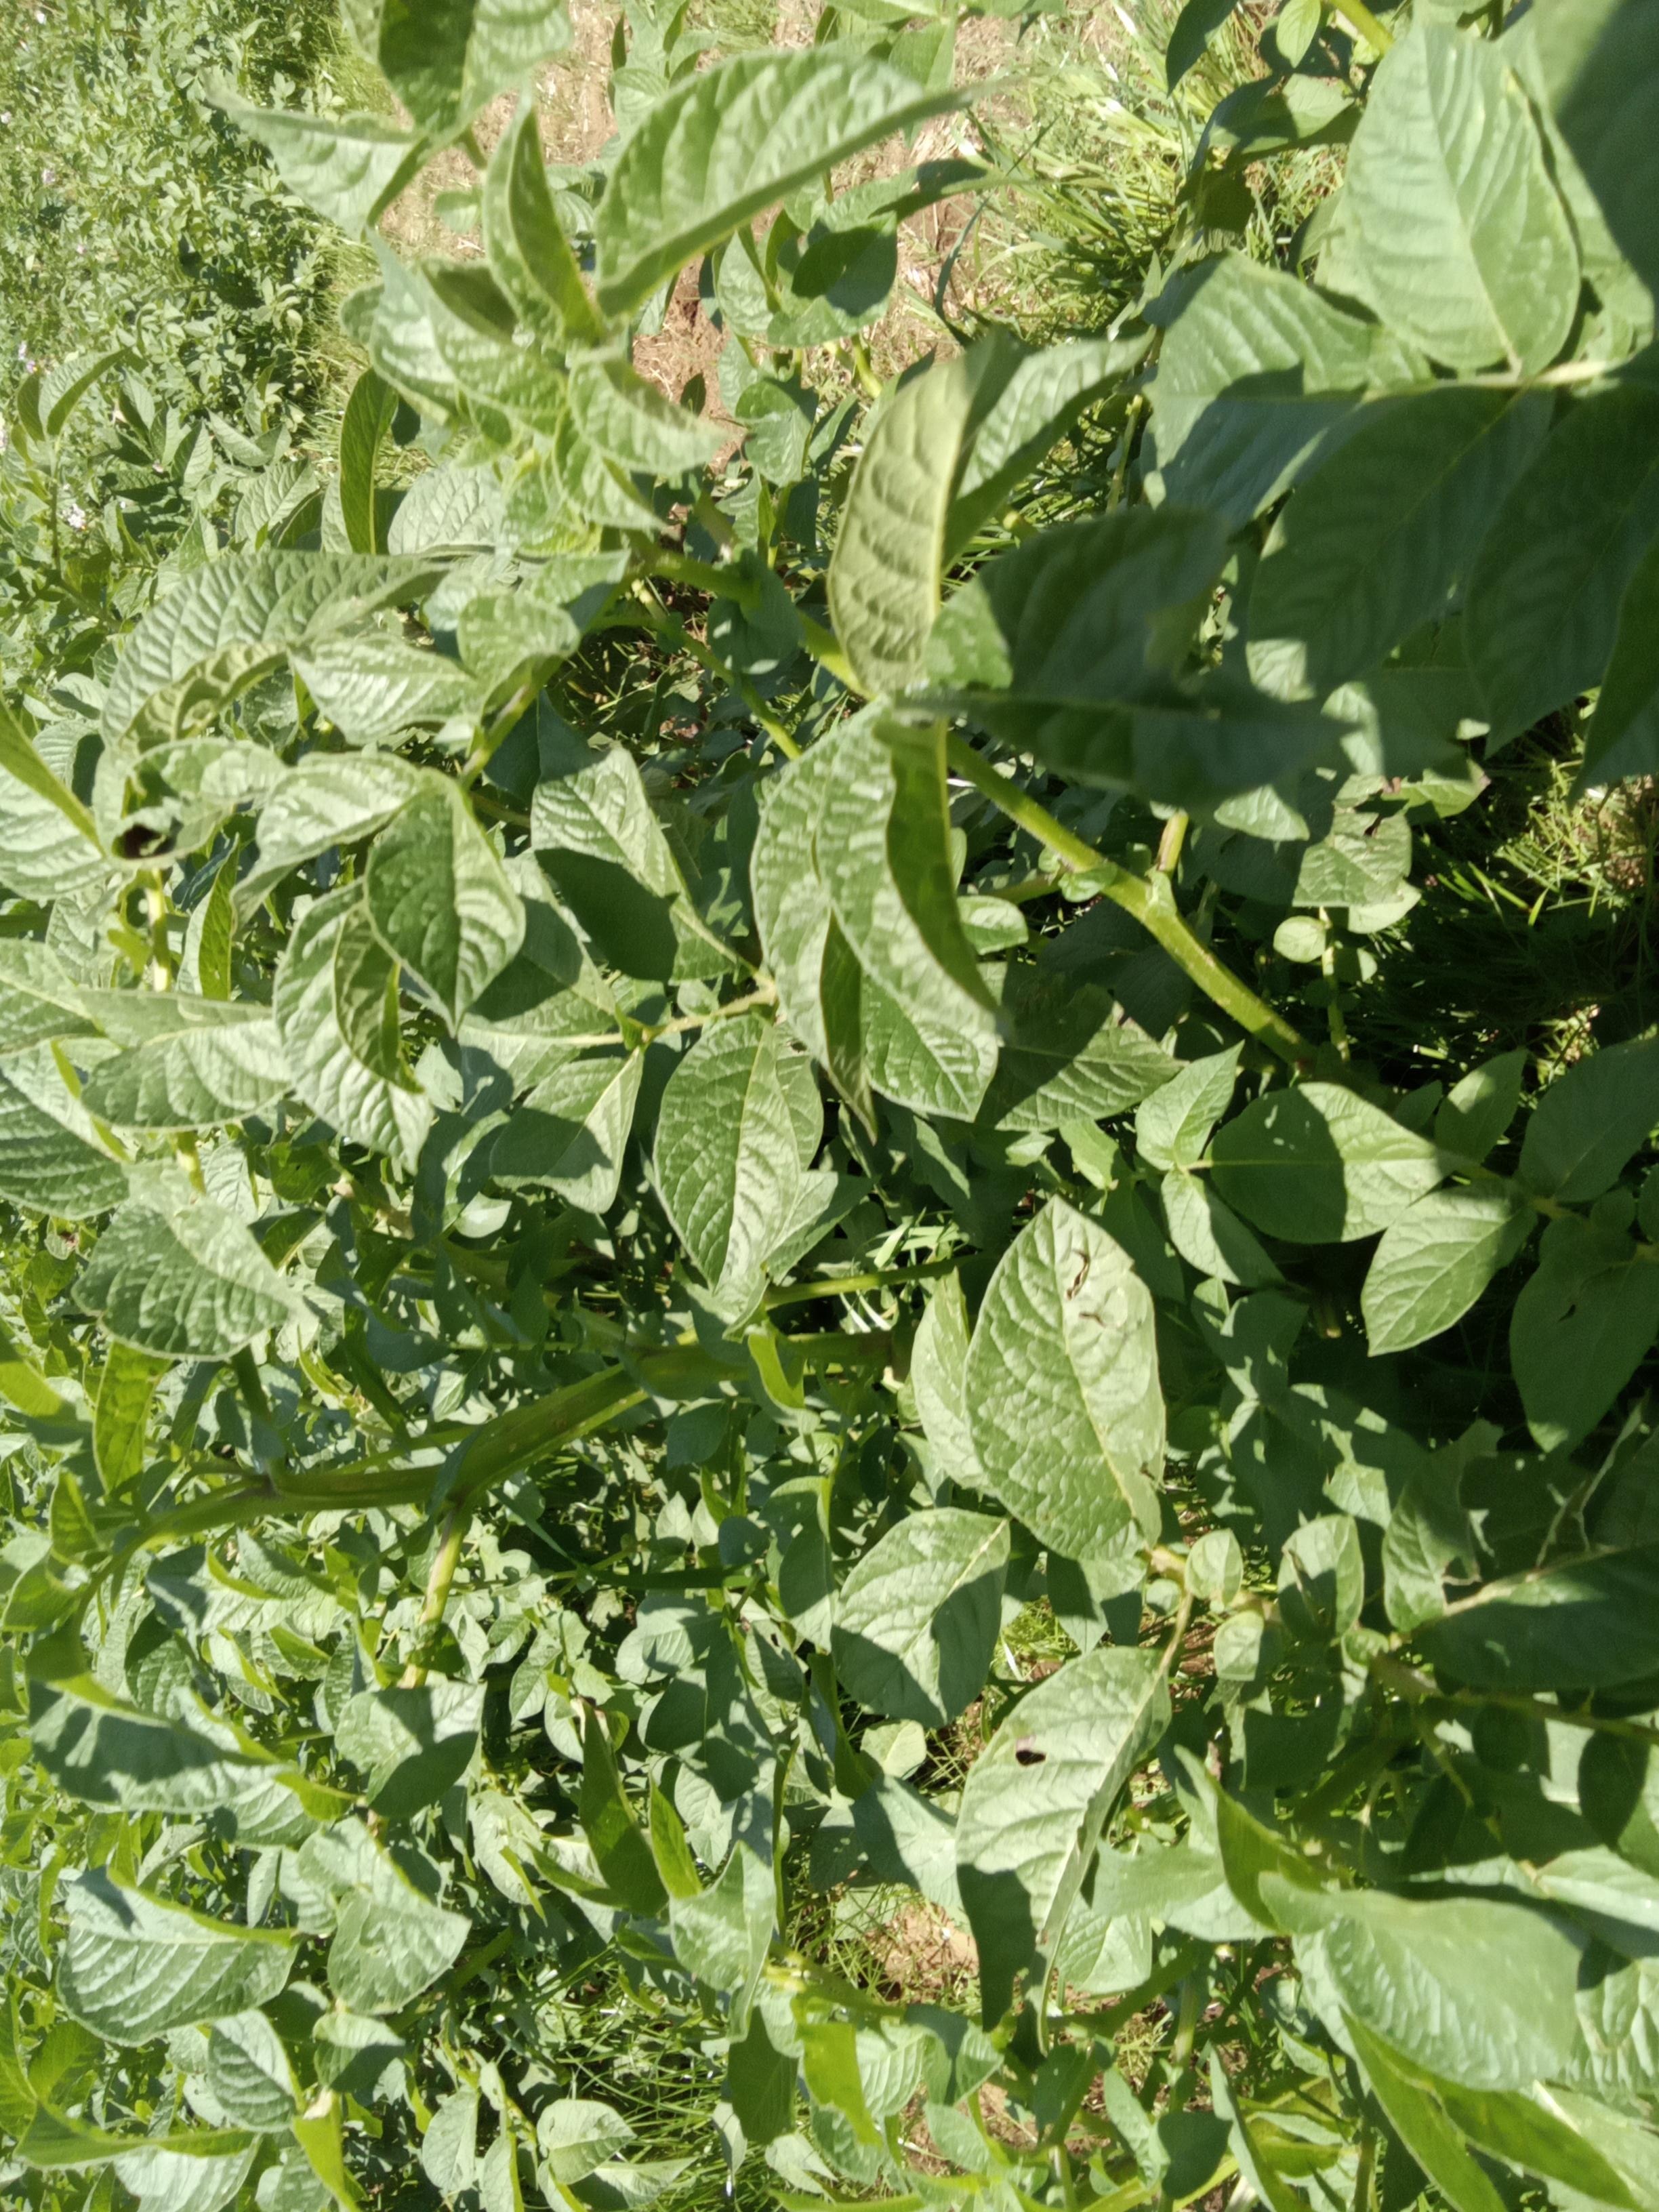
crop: potato
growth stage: flowering
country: Kenya
